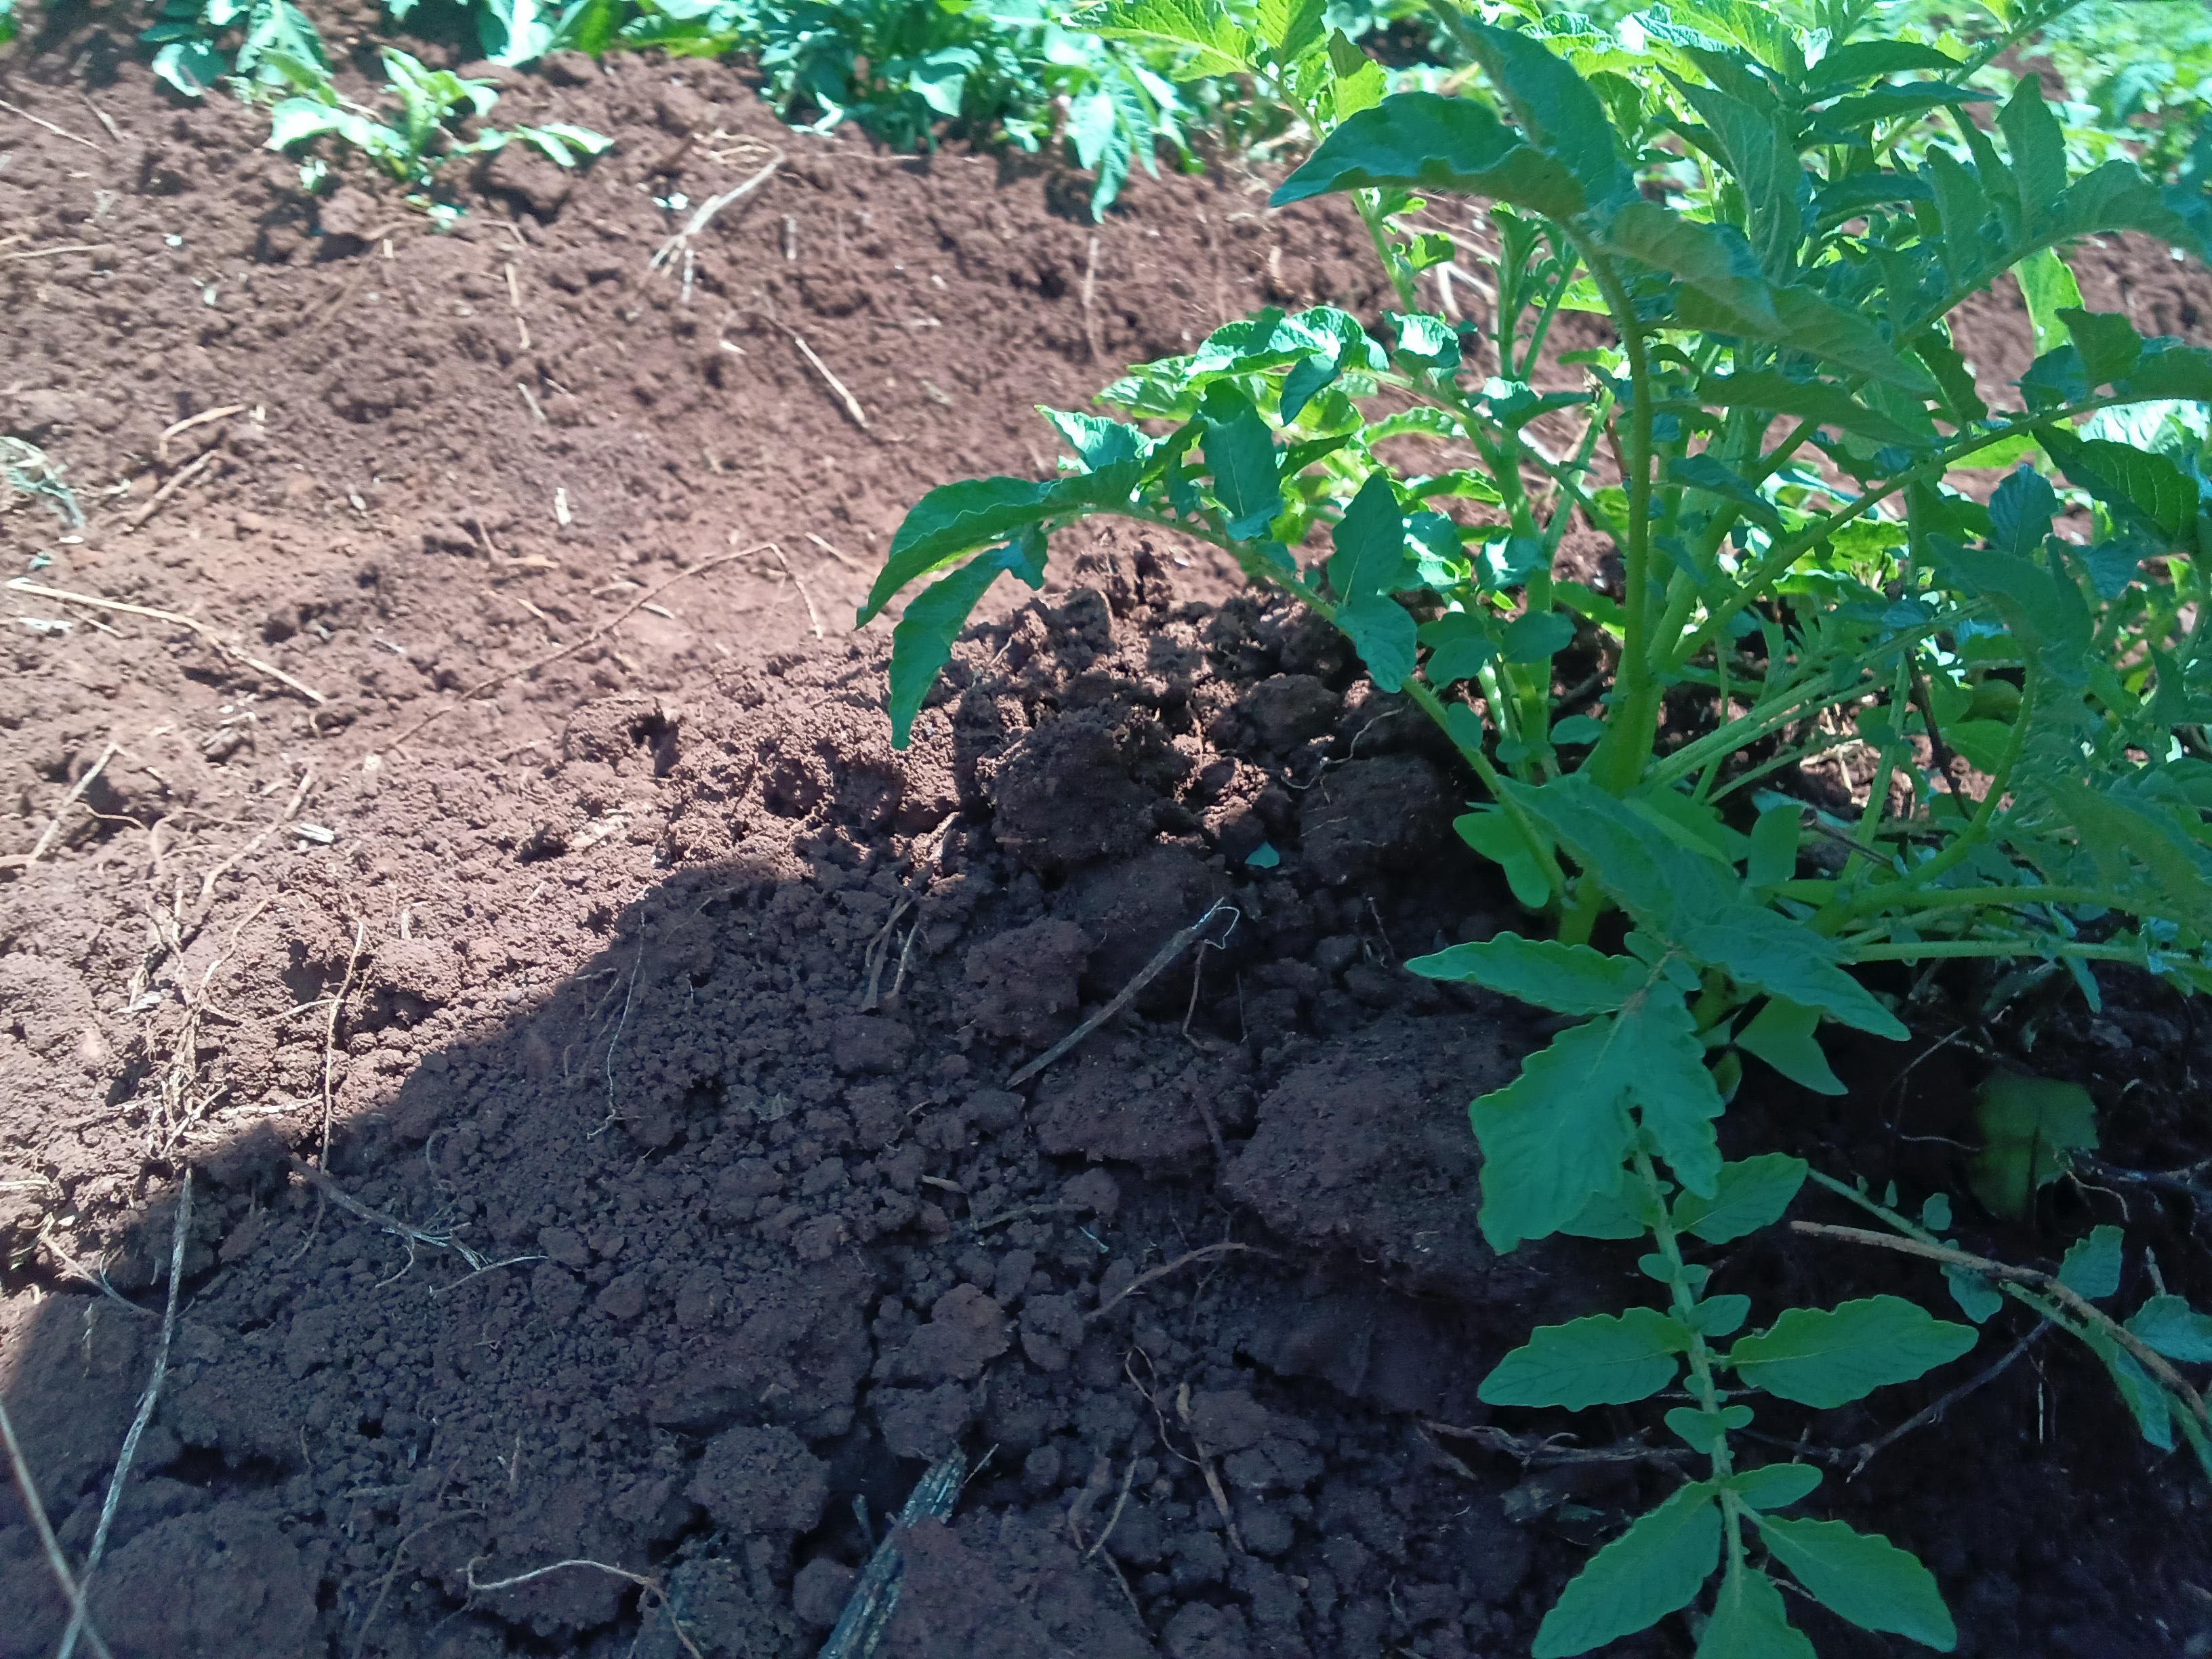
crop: potato
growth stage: vegetative
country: Kenya
